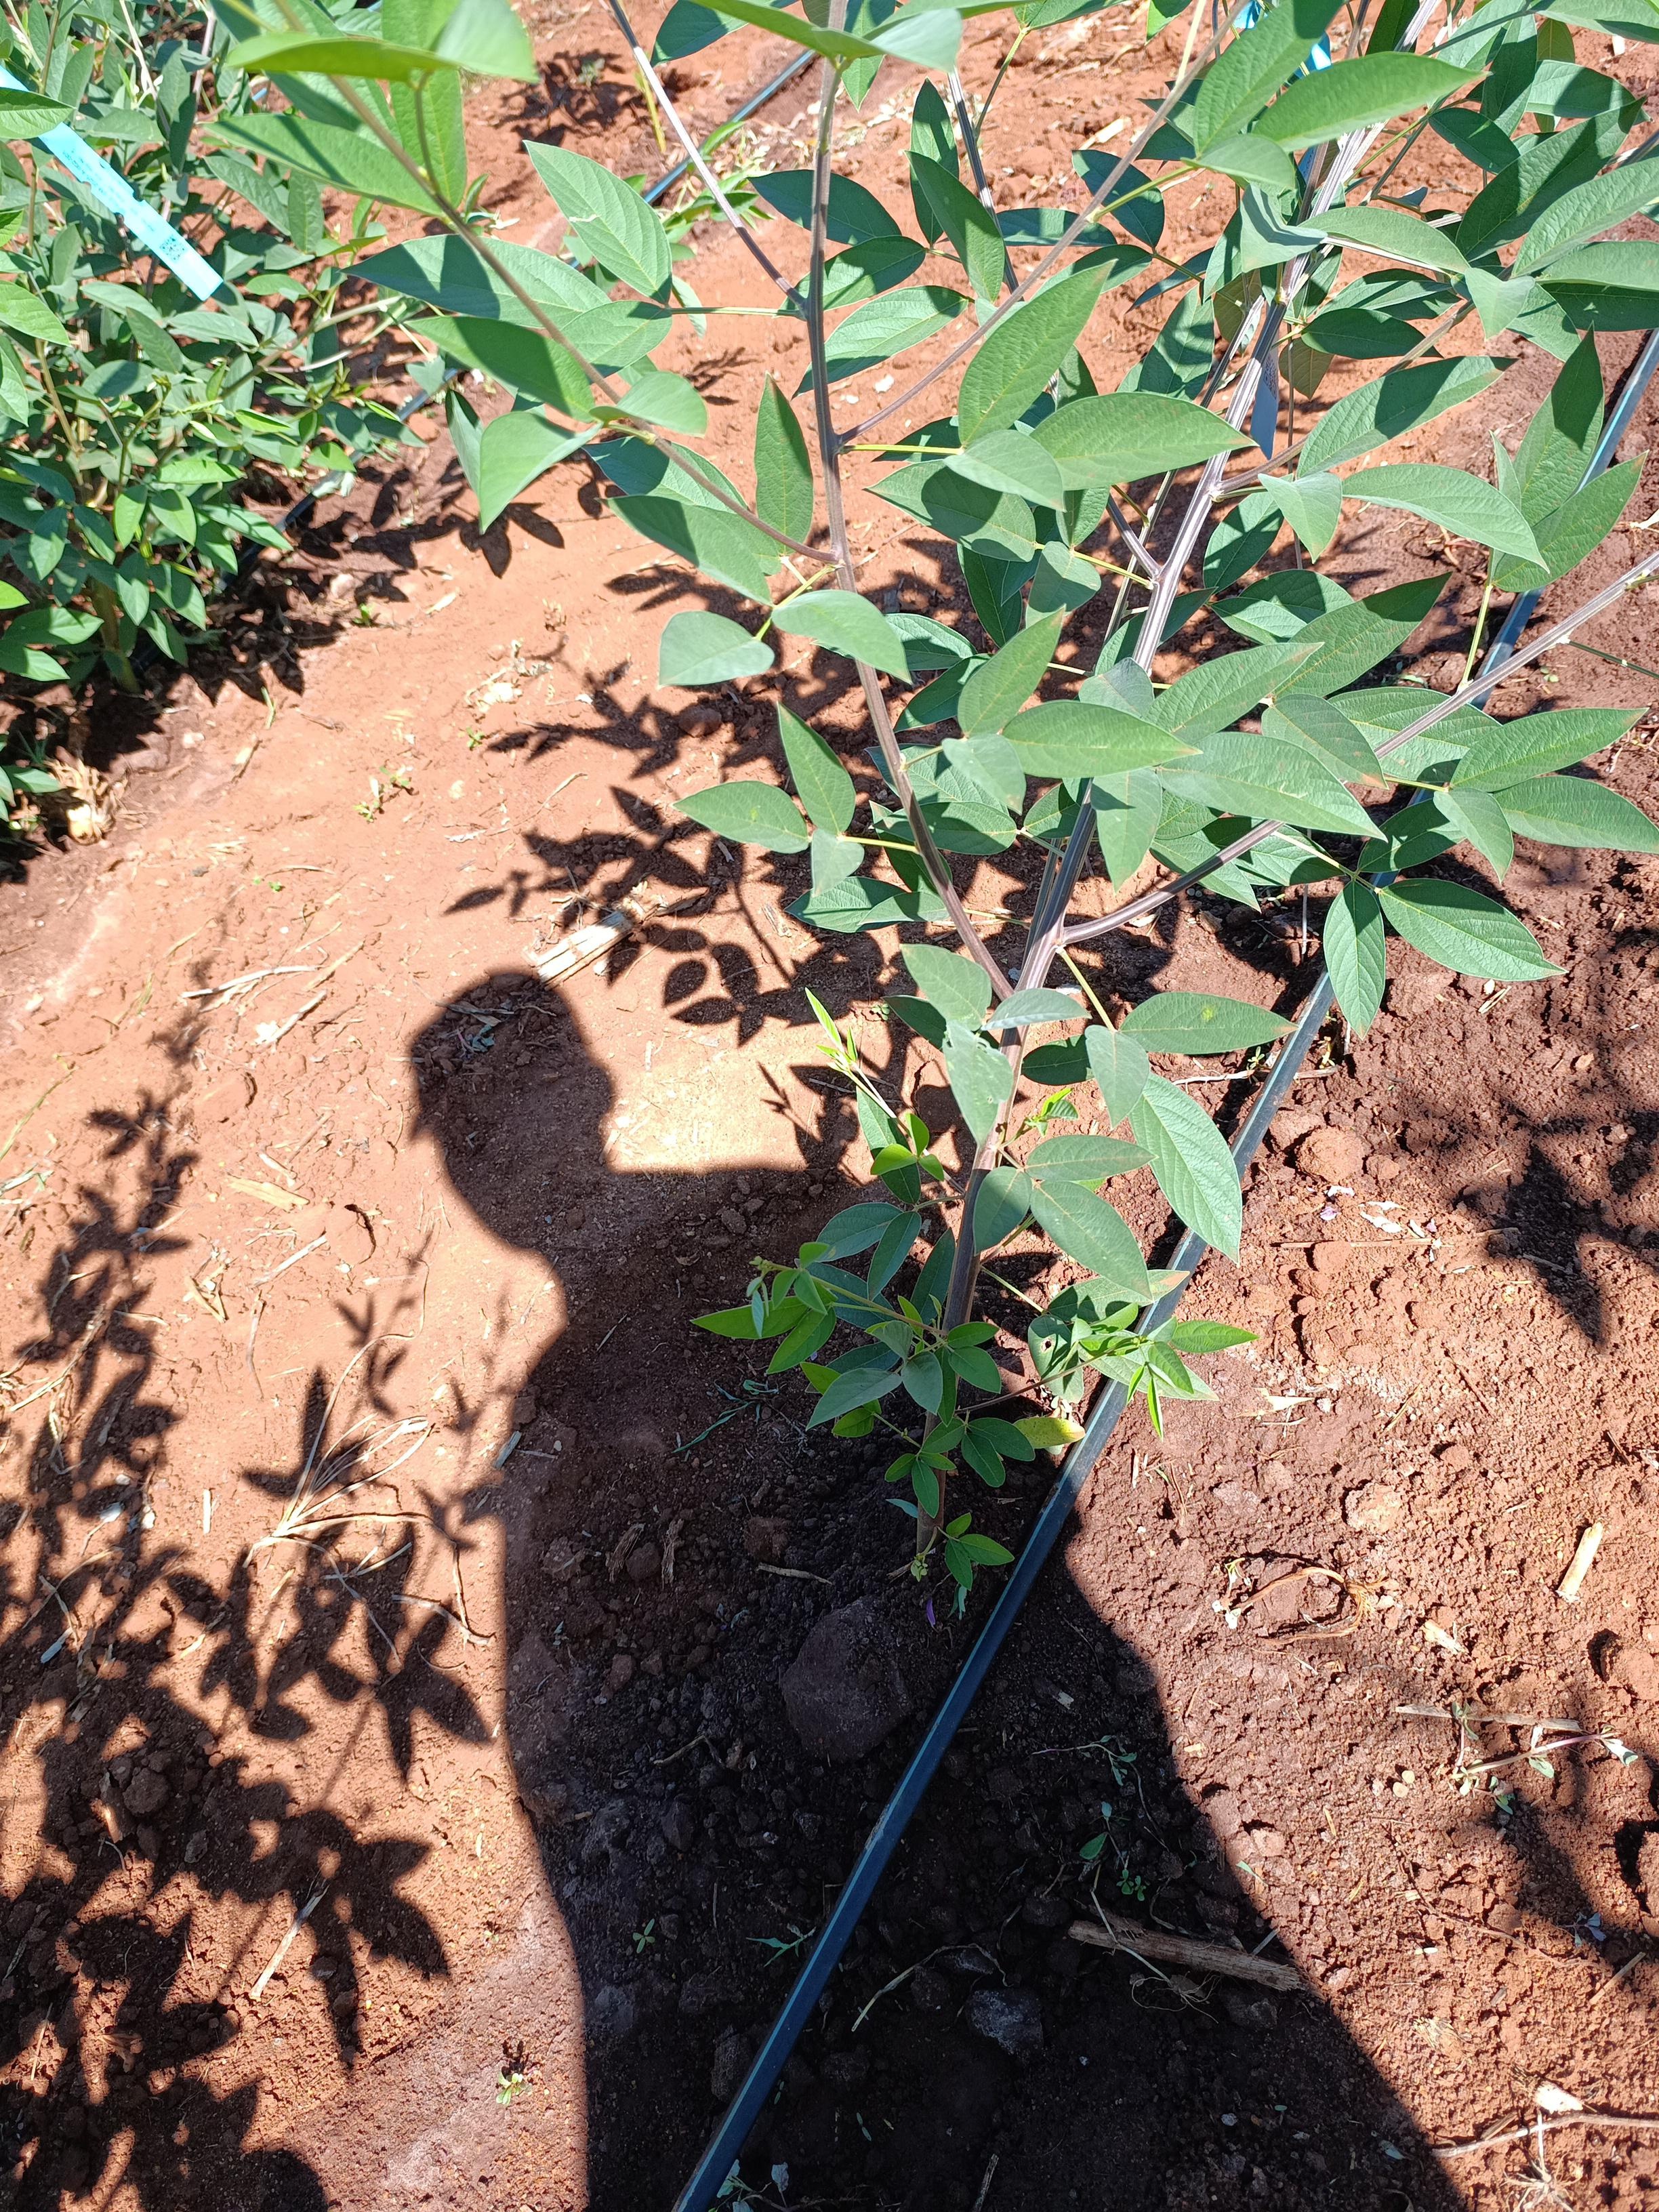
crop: pigeonpea
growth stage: flowering
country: Kenya
